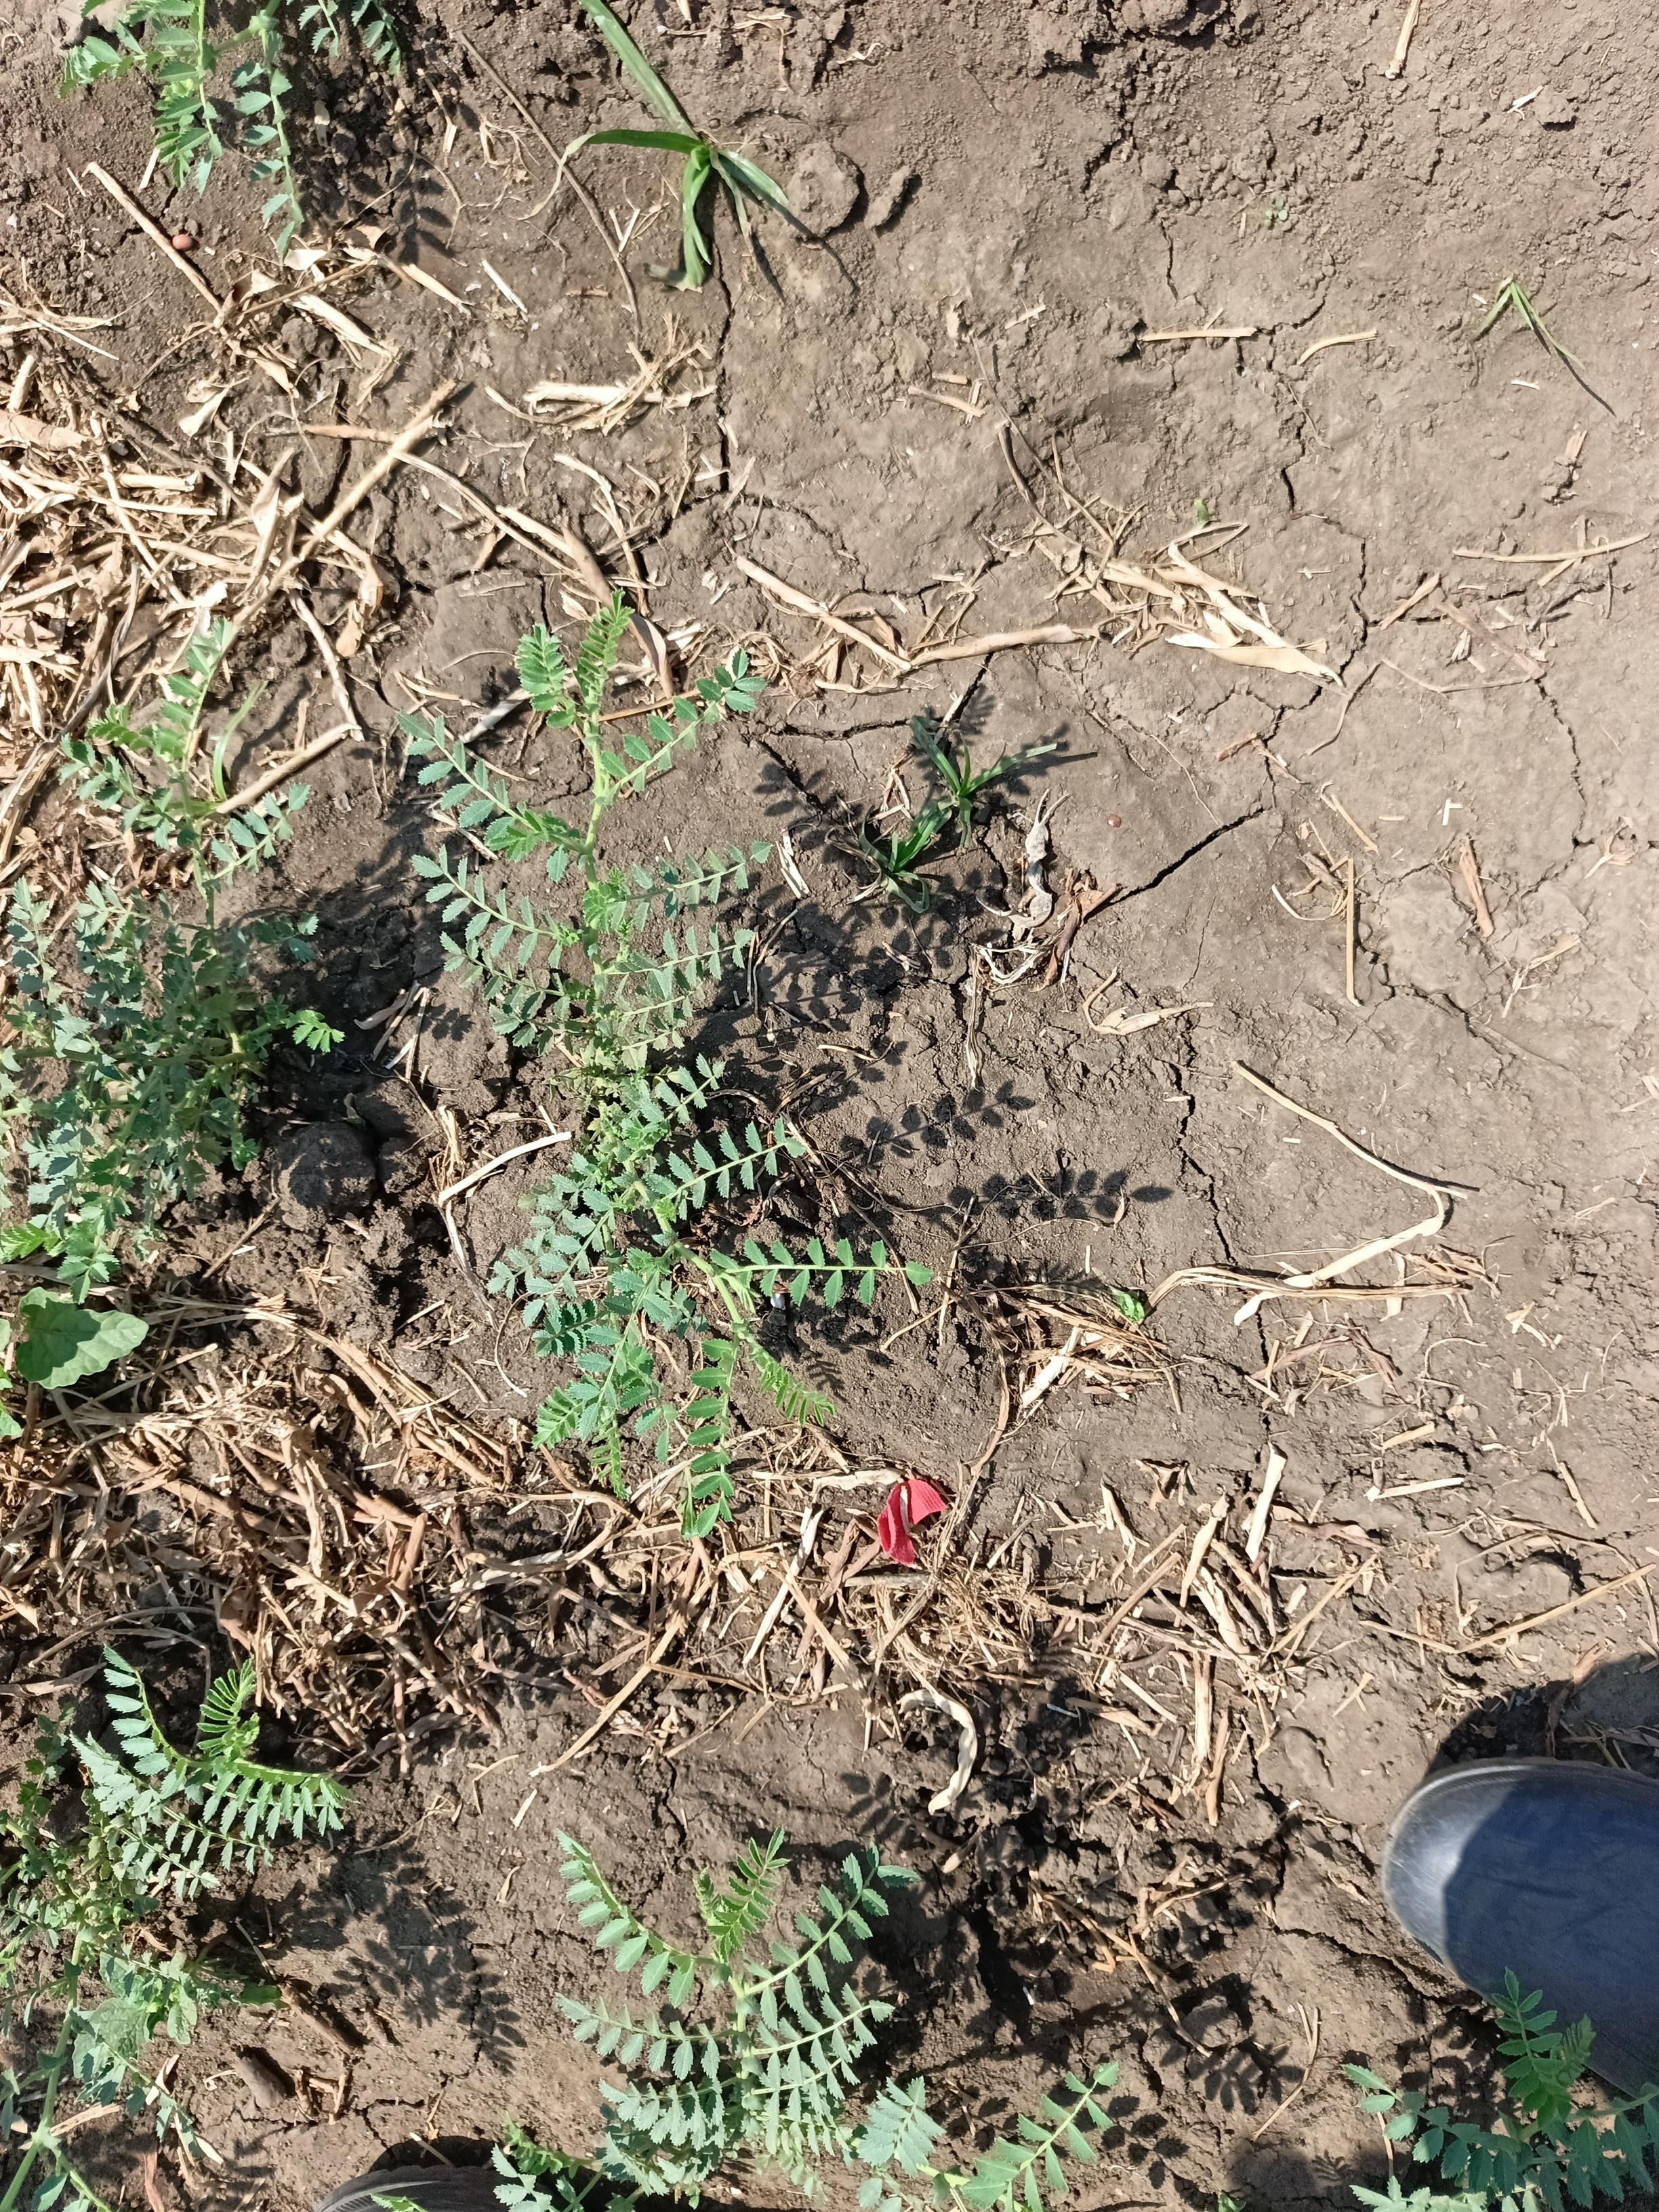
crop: chickpea
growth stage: vegetative
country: Tanzania
